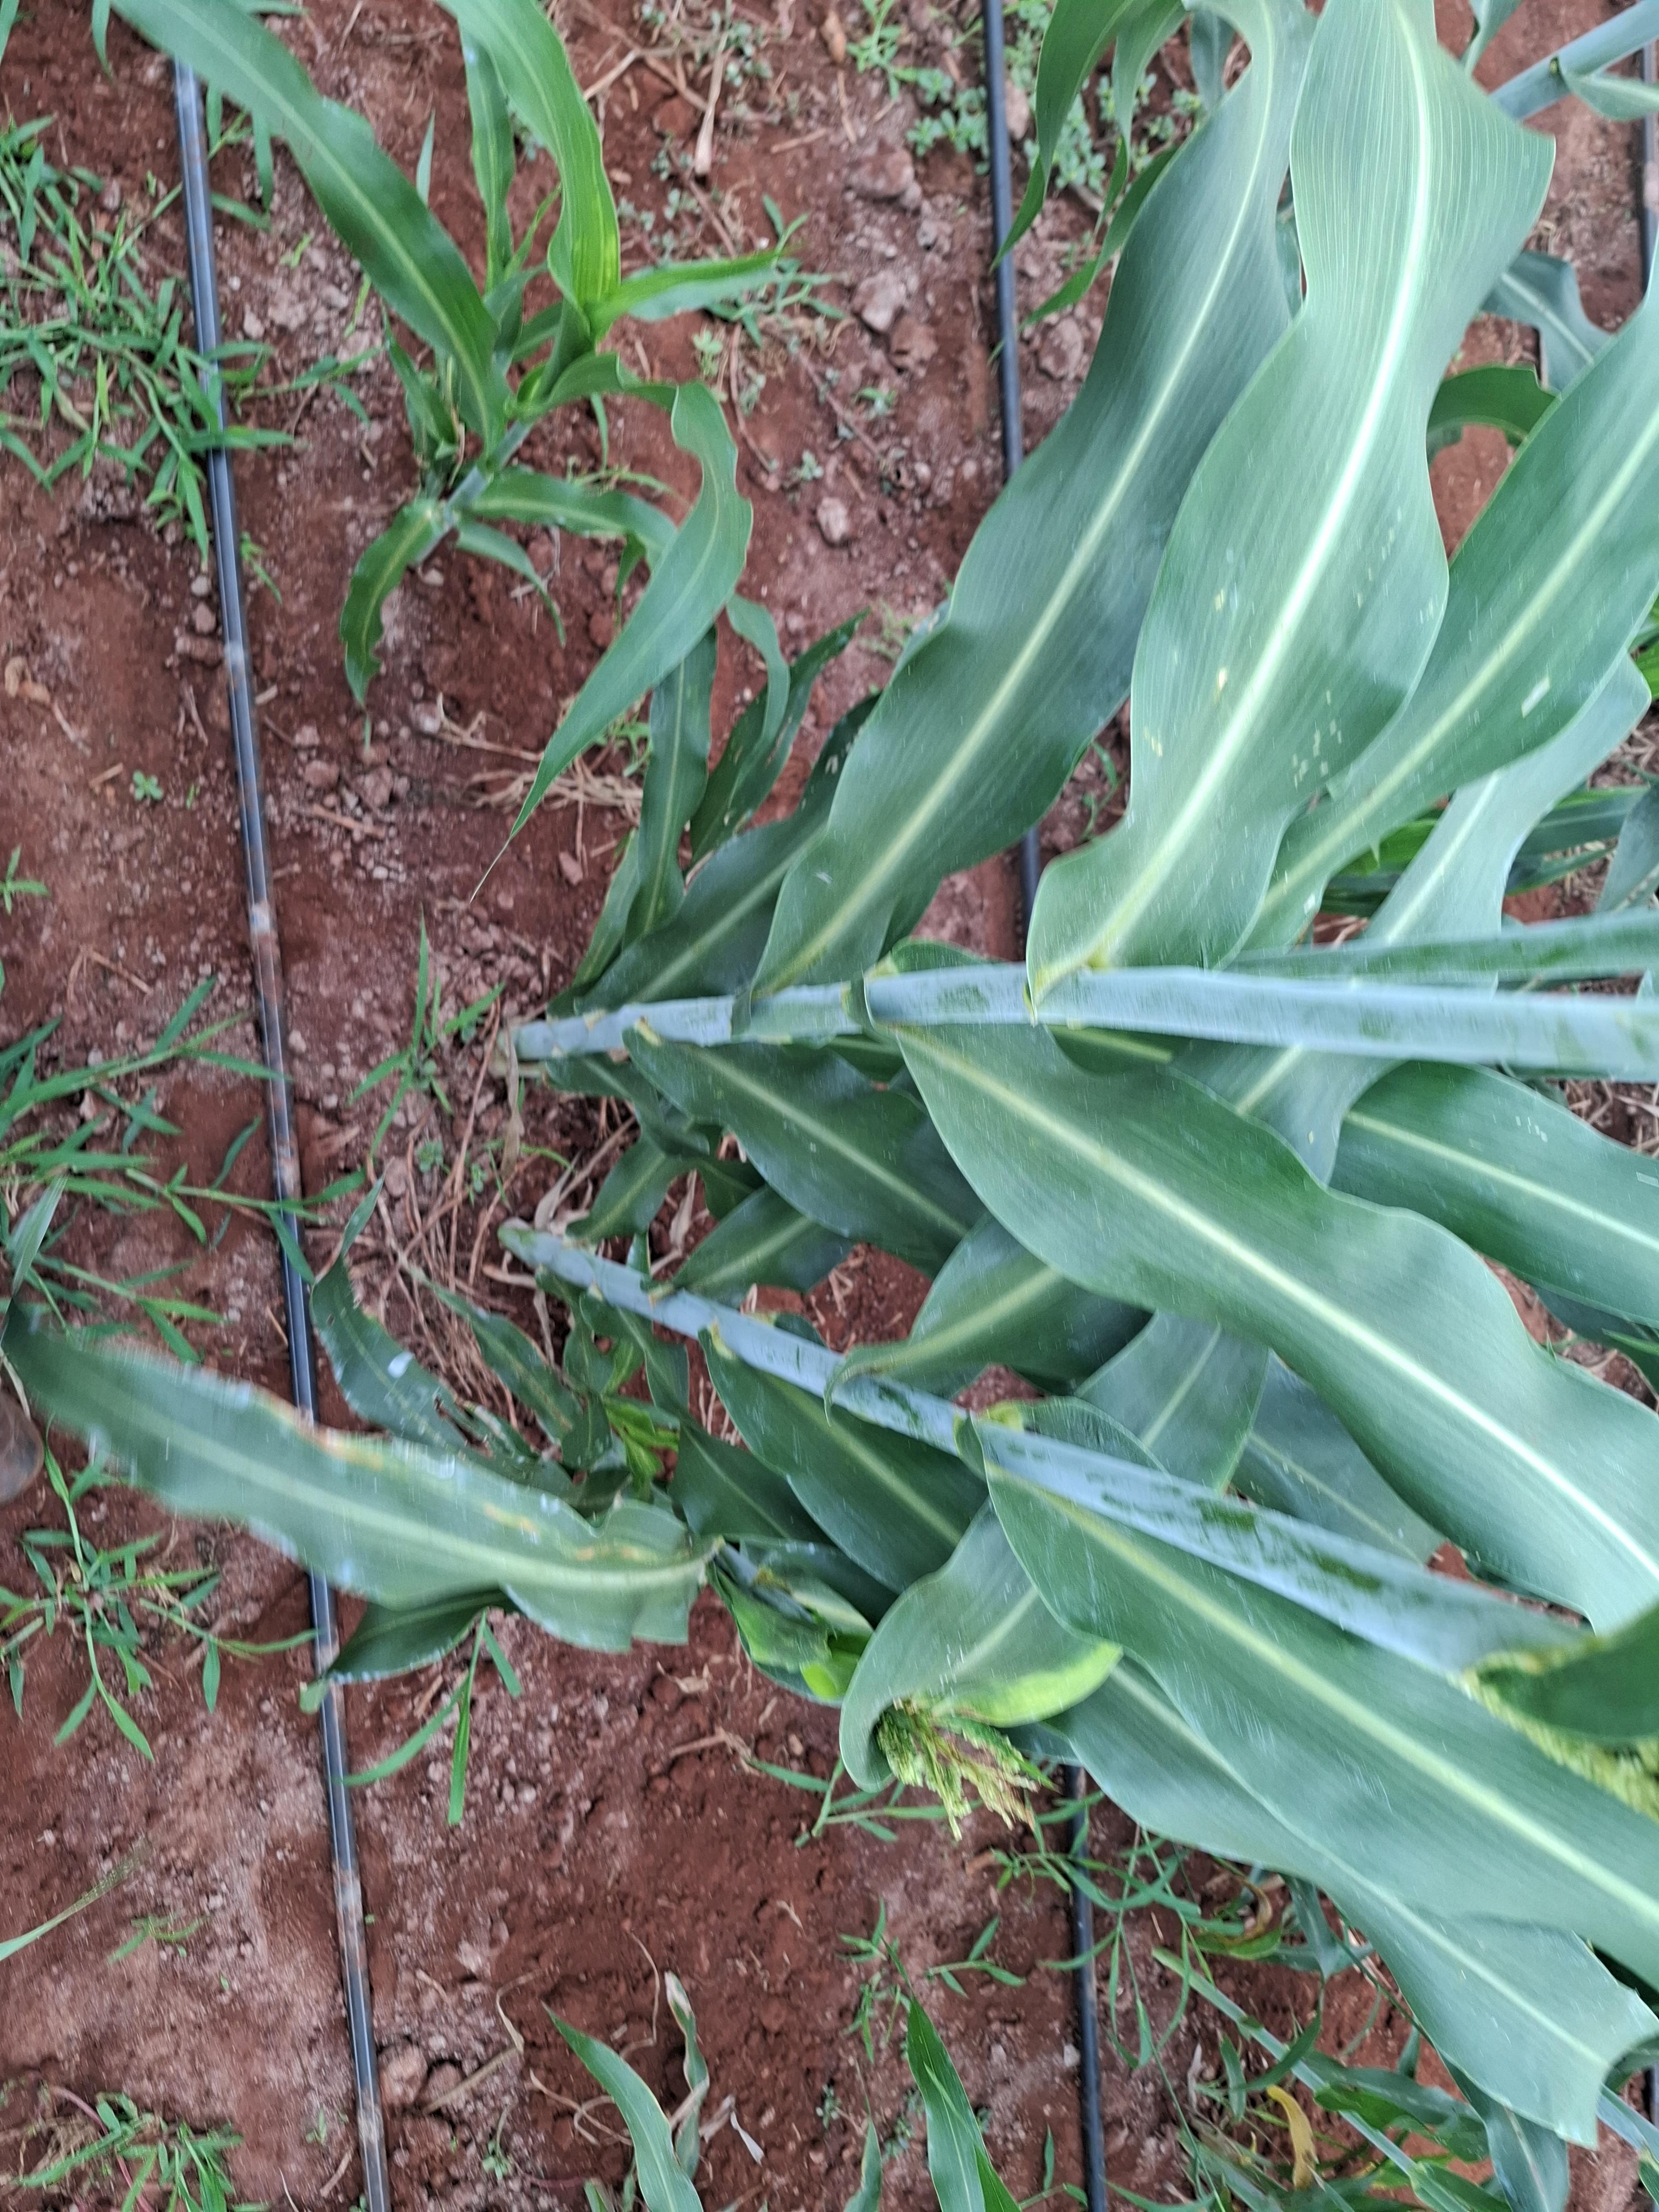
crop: sorghum
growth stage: flowering
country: Kenya
